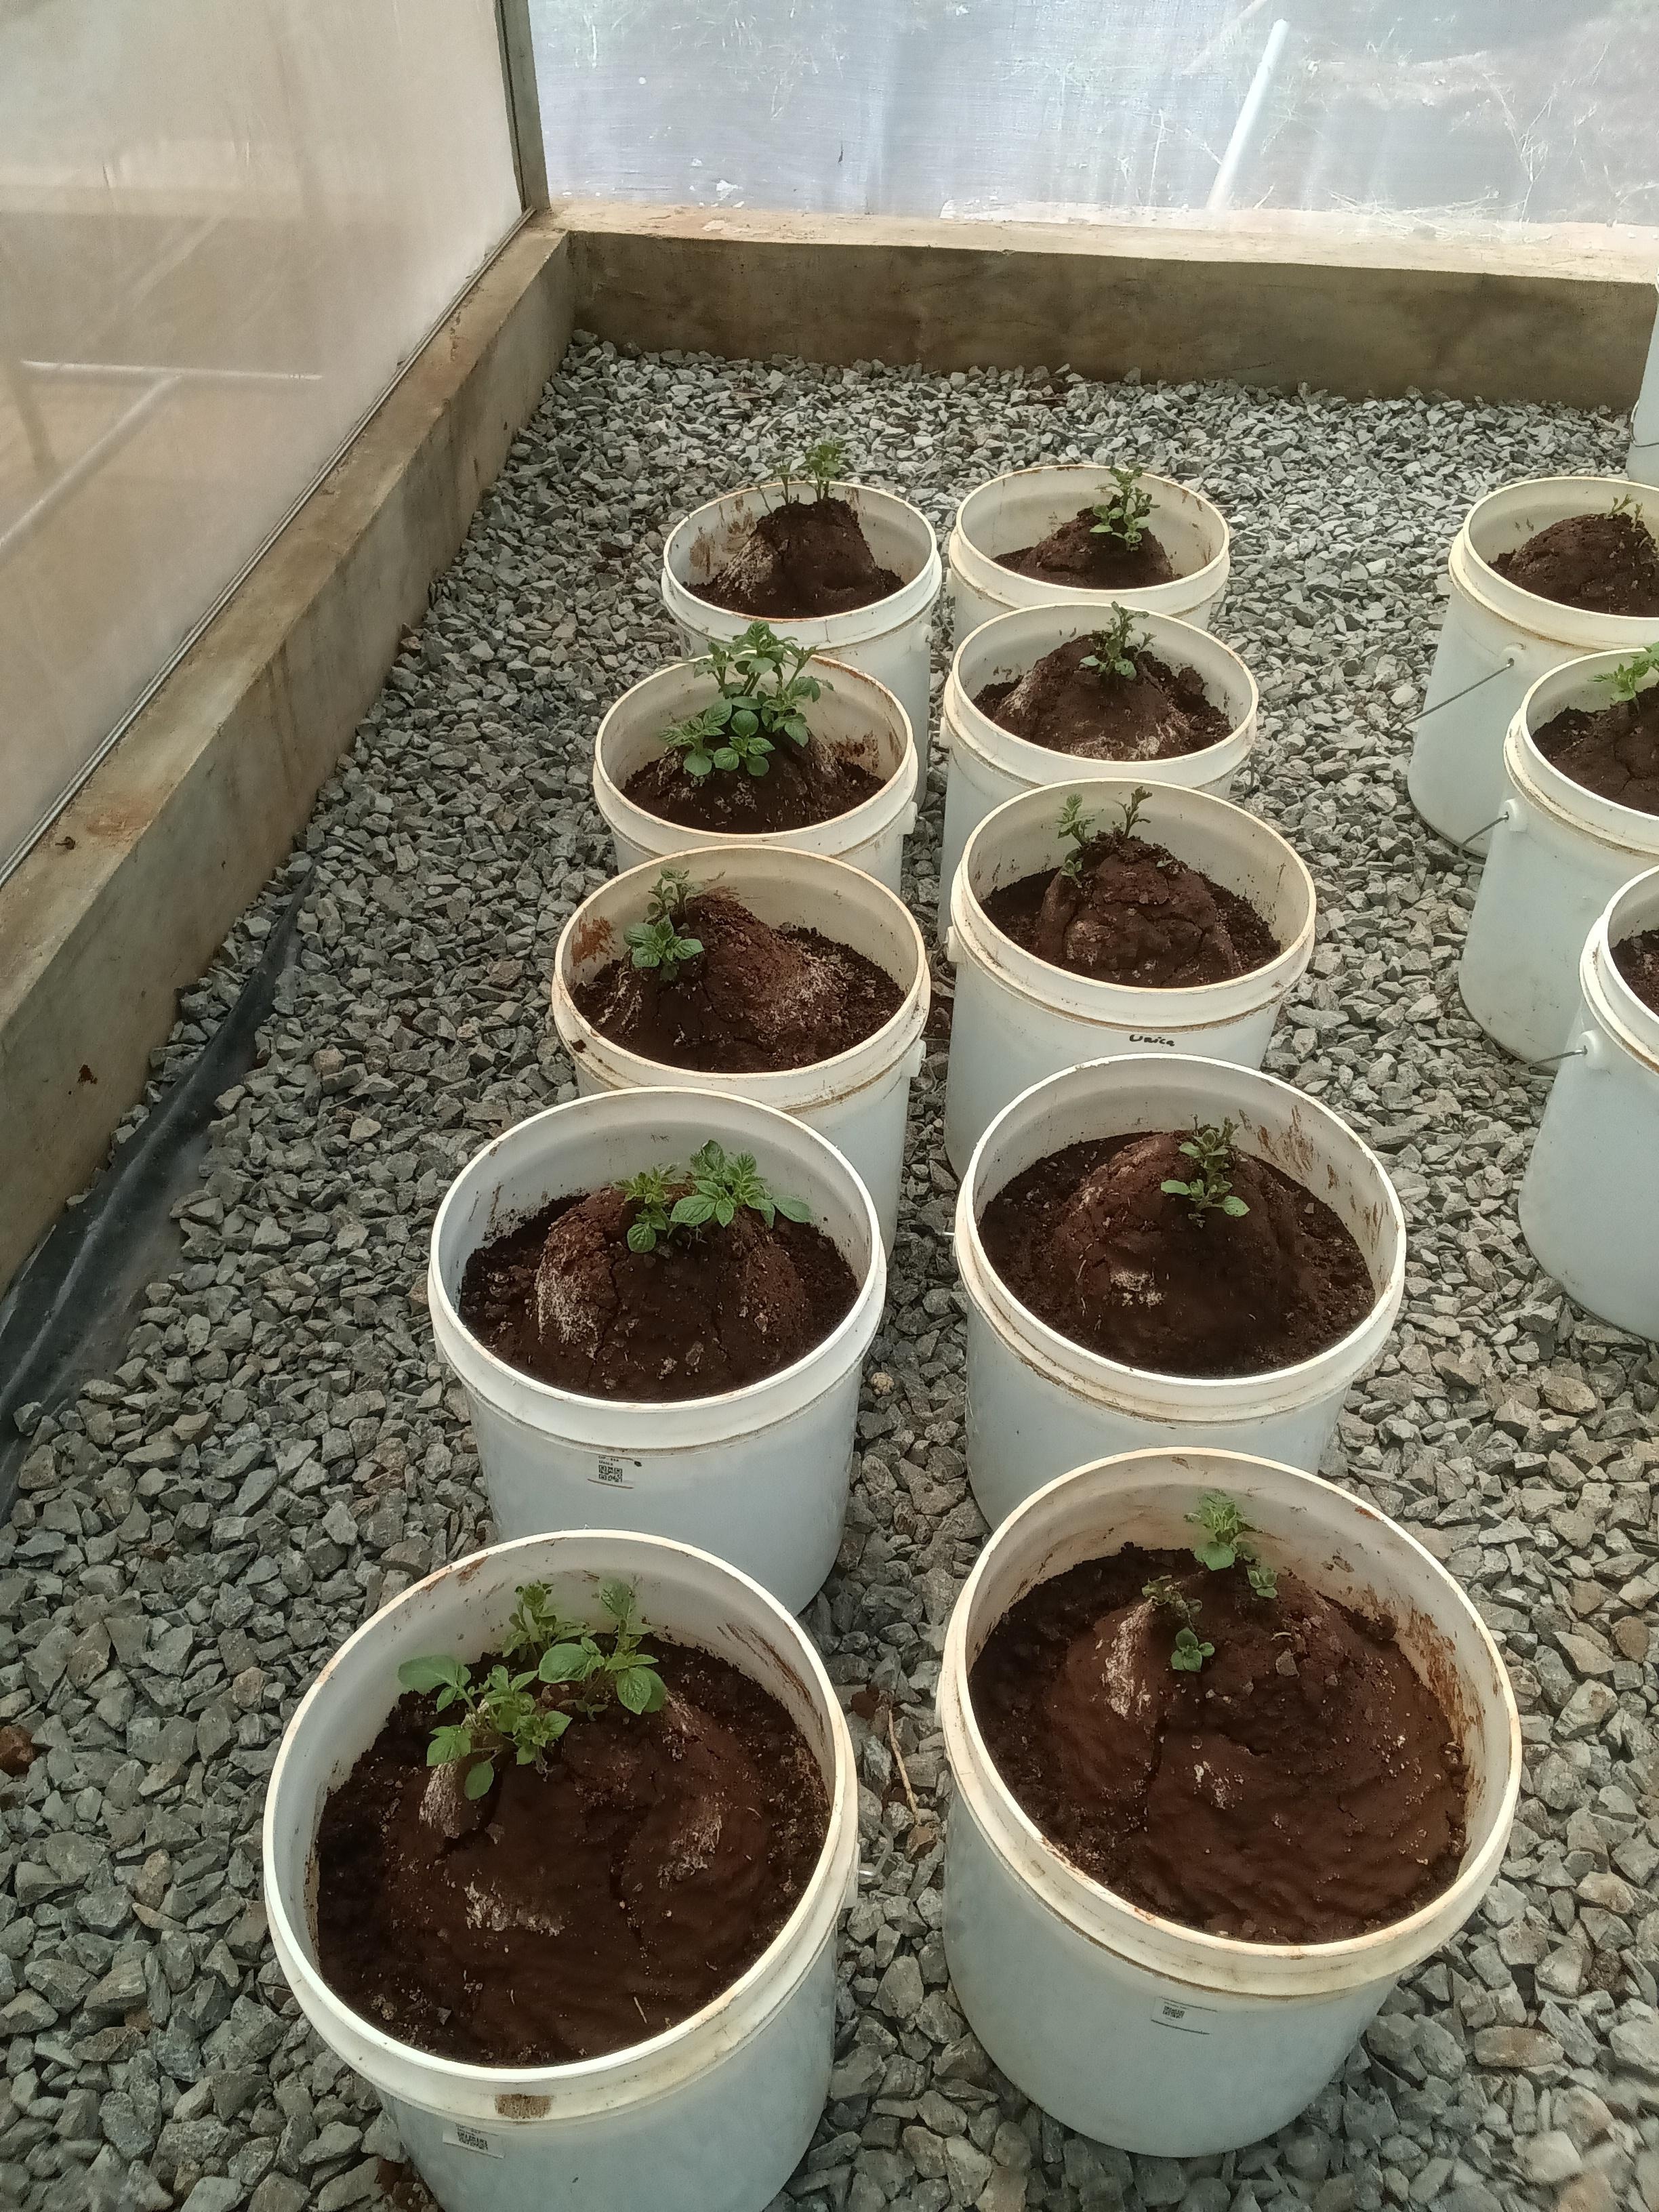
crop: potato
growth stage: sprouting emergence
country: Kenya
